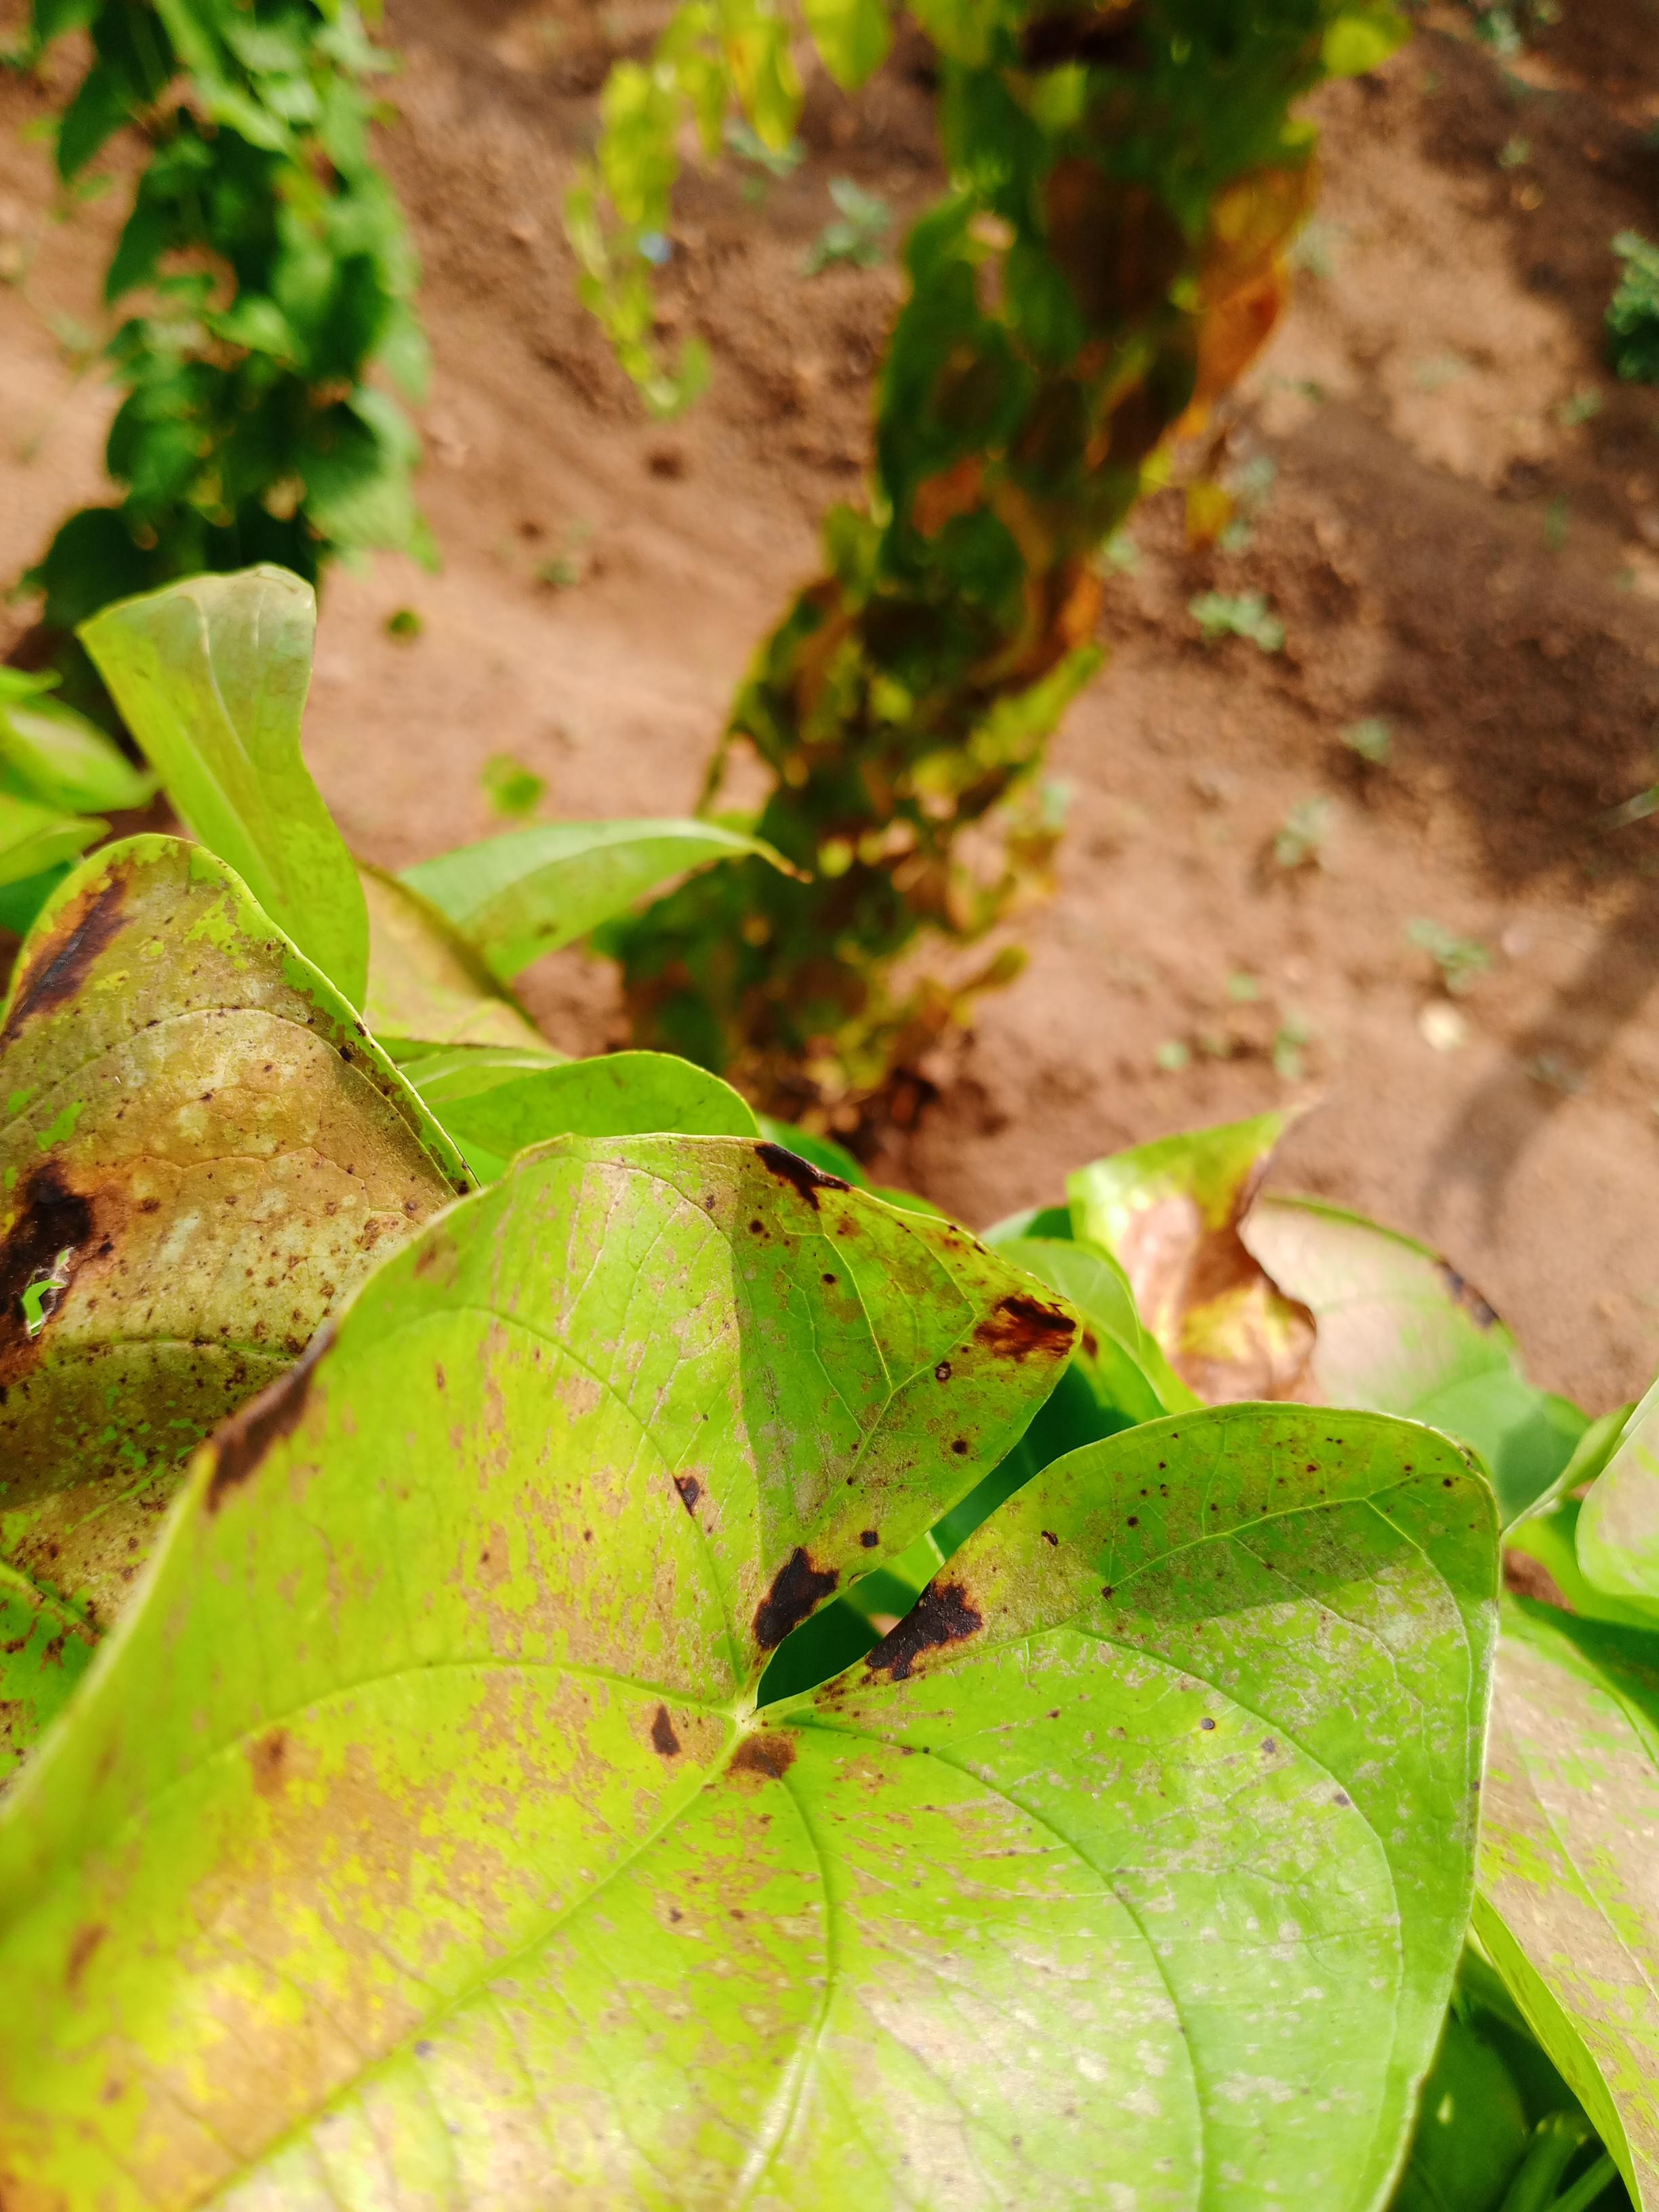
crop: yam
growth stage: vegetative
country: Nigeria
